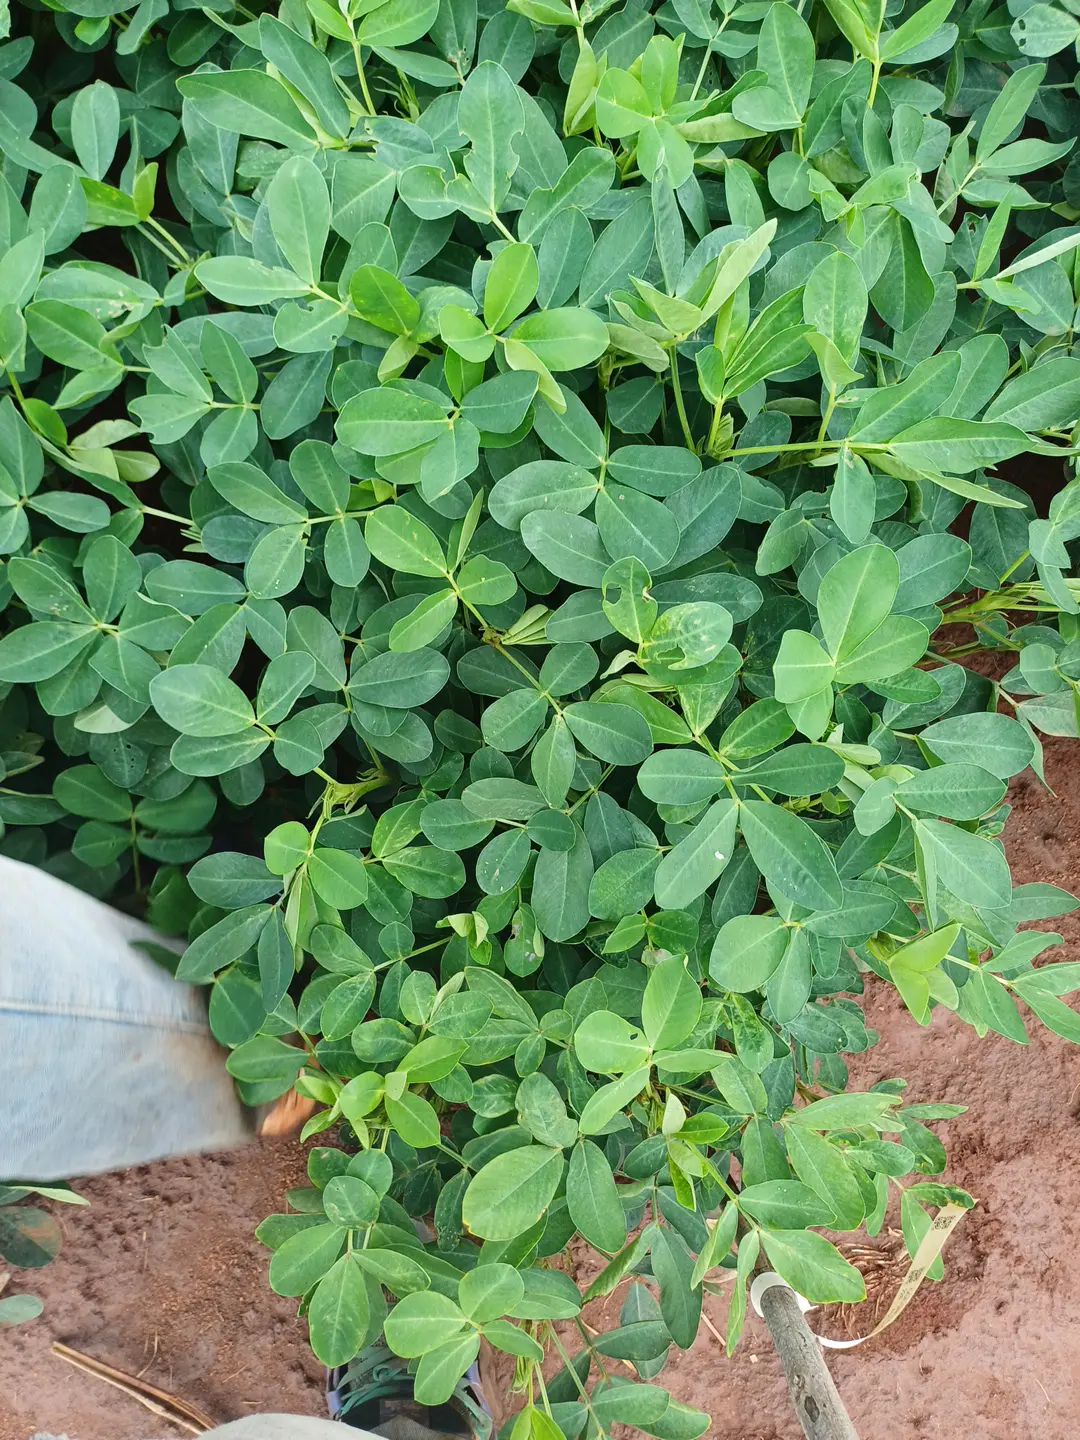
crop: groundnut
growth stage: flowering
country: Kenya
